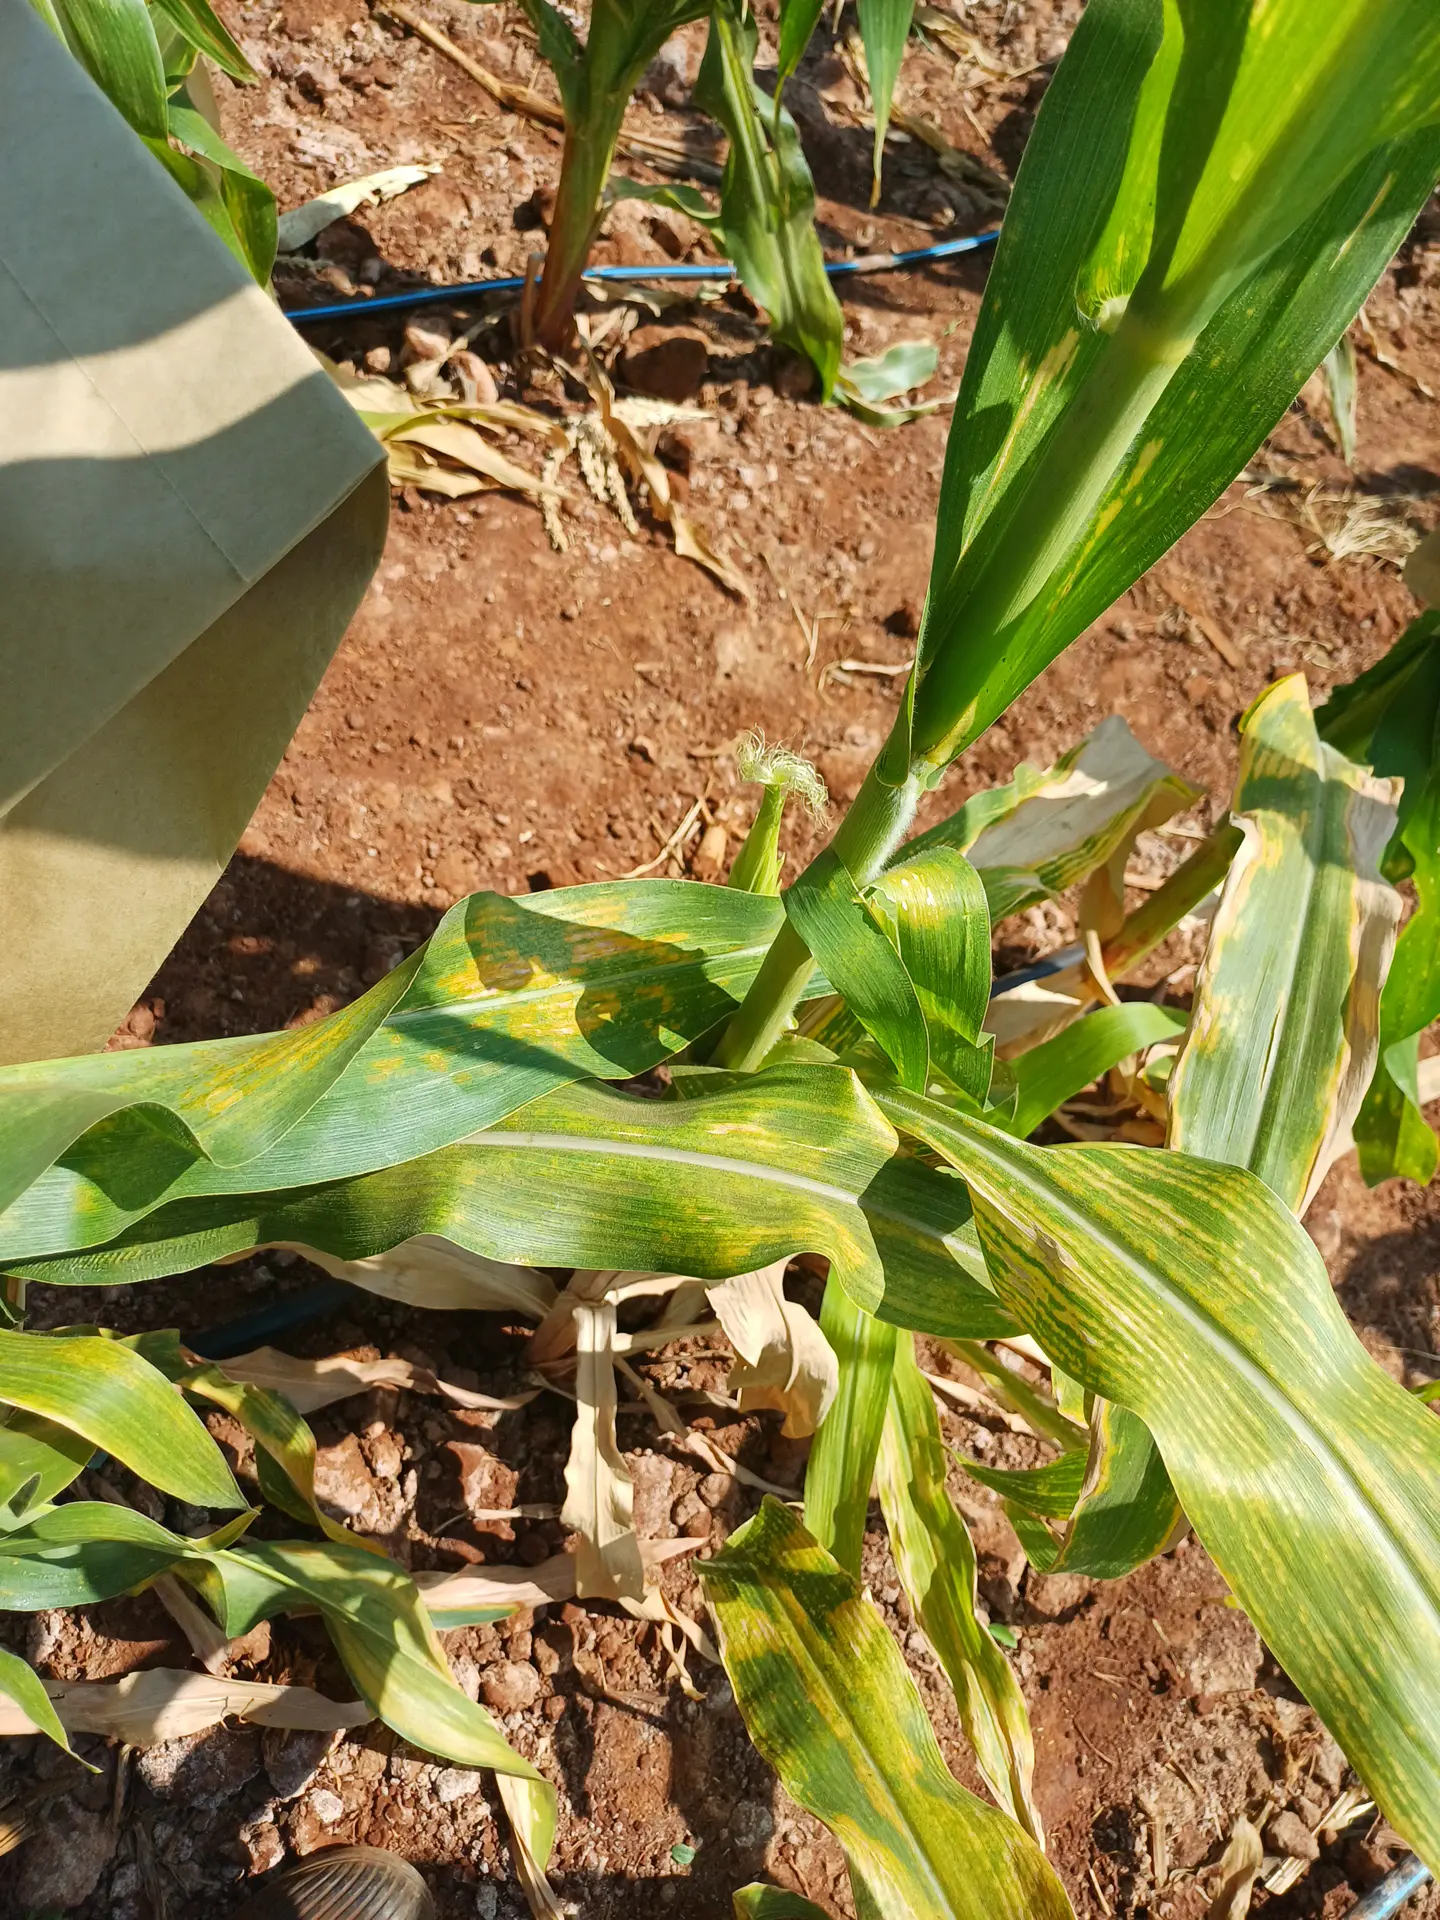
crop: maize
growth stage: flowering
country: Kenya
